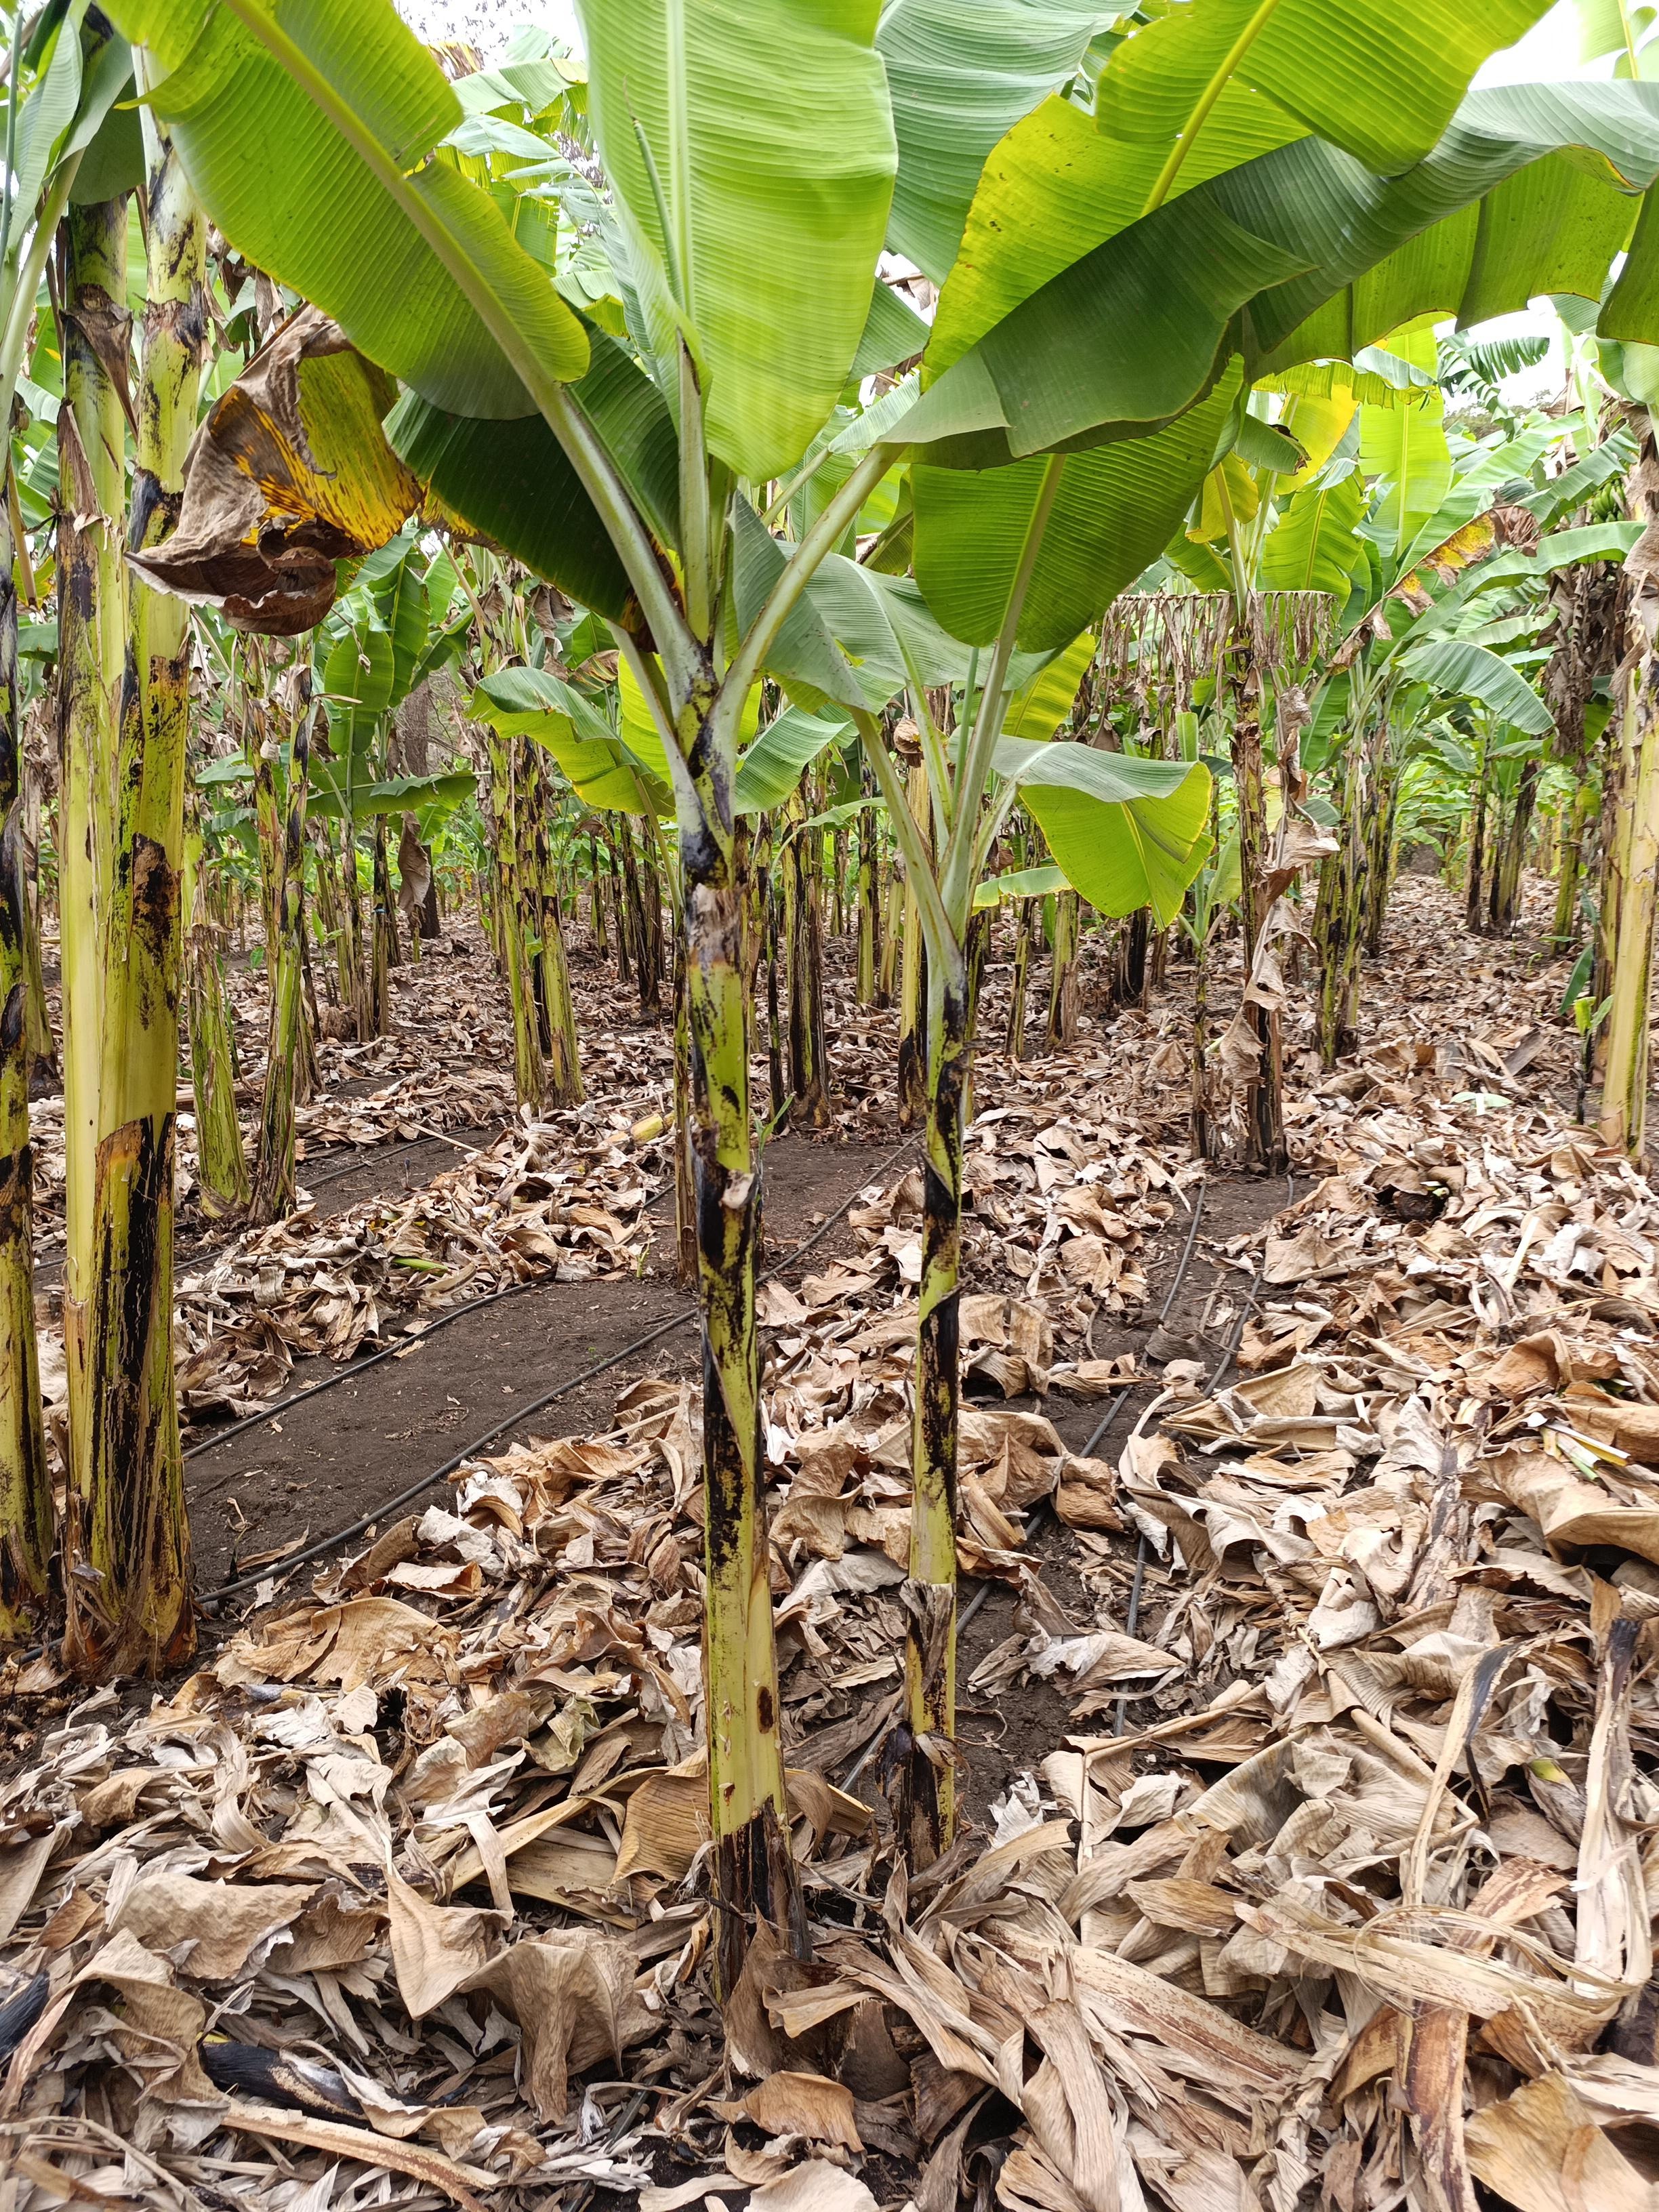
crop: banana
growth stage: vegetative
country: Tanzania
